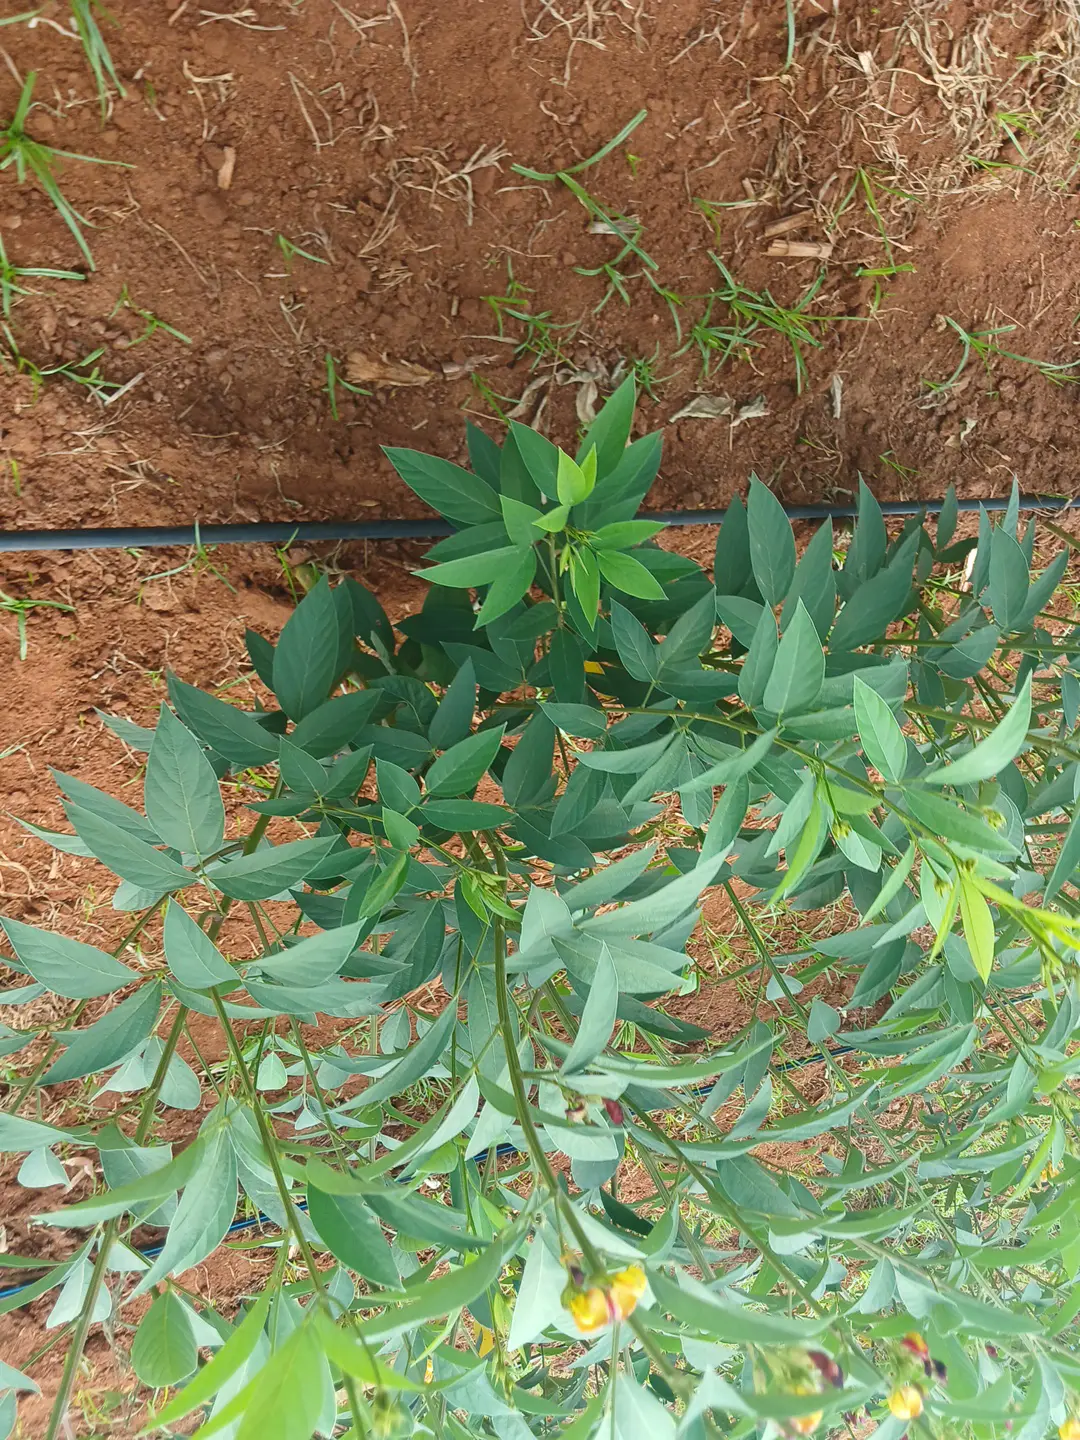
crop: pigeonpea
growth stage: development pod
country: Kenya
